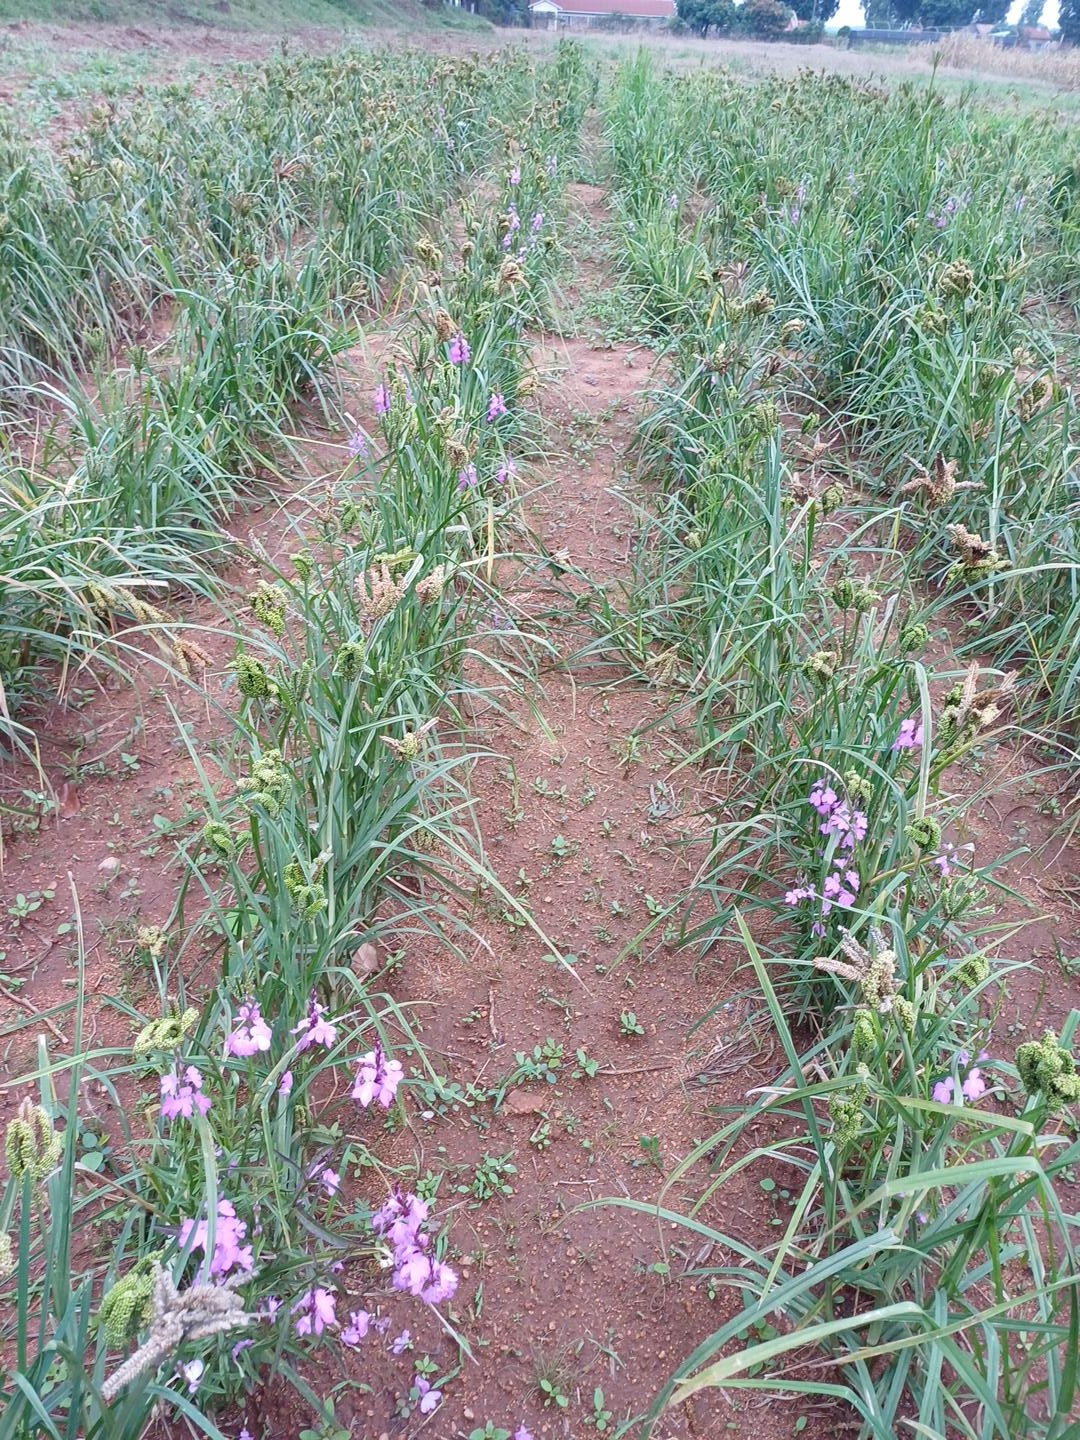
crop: finger millet
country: Kenya
